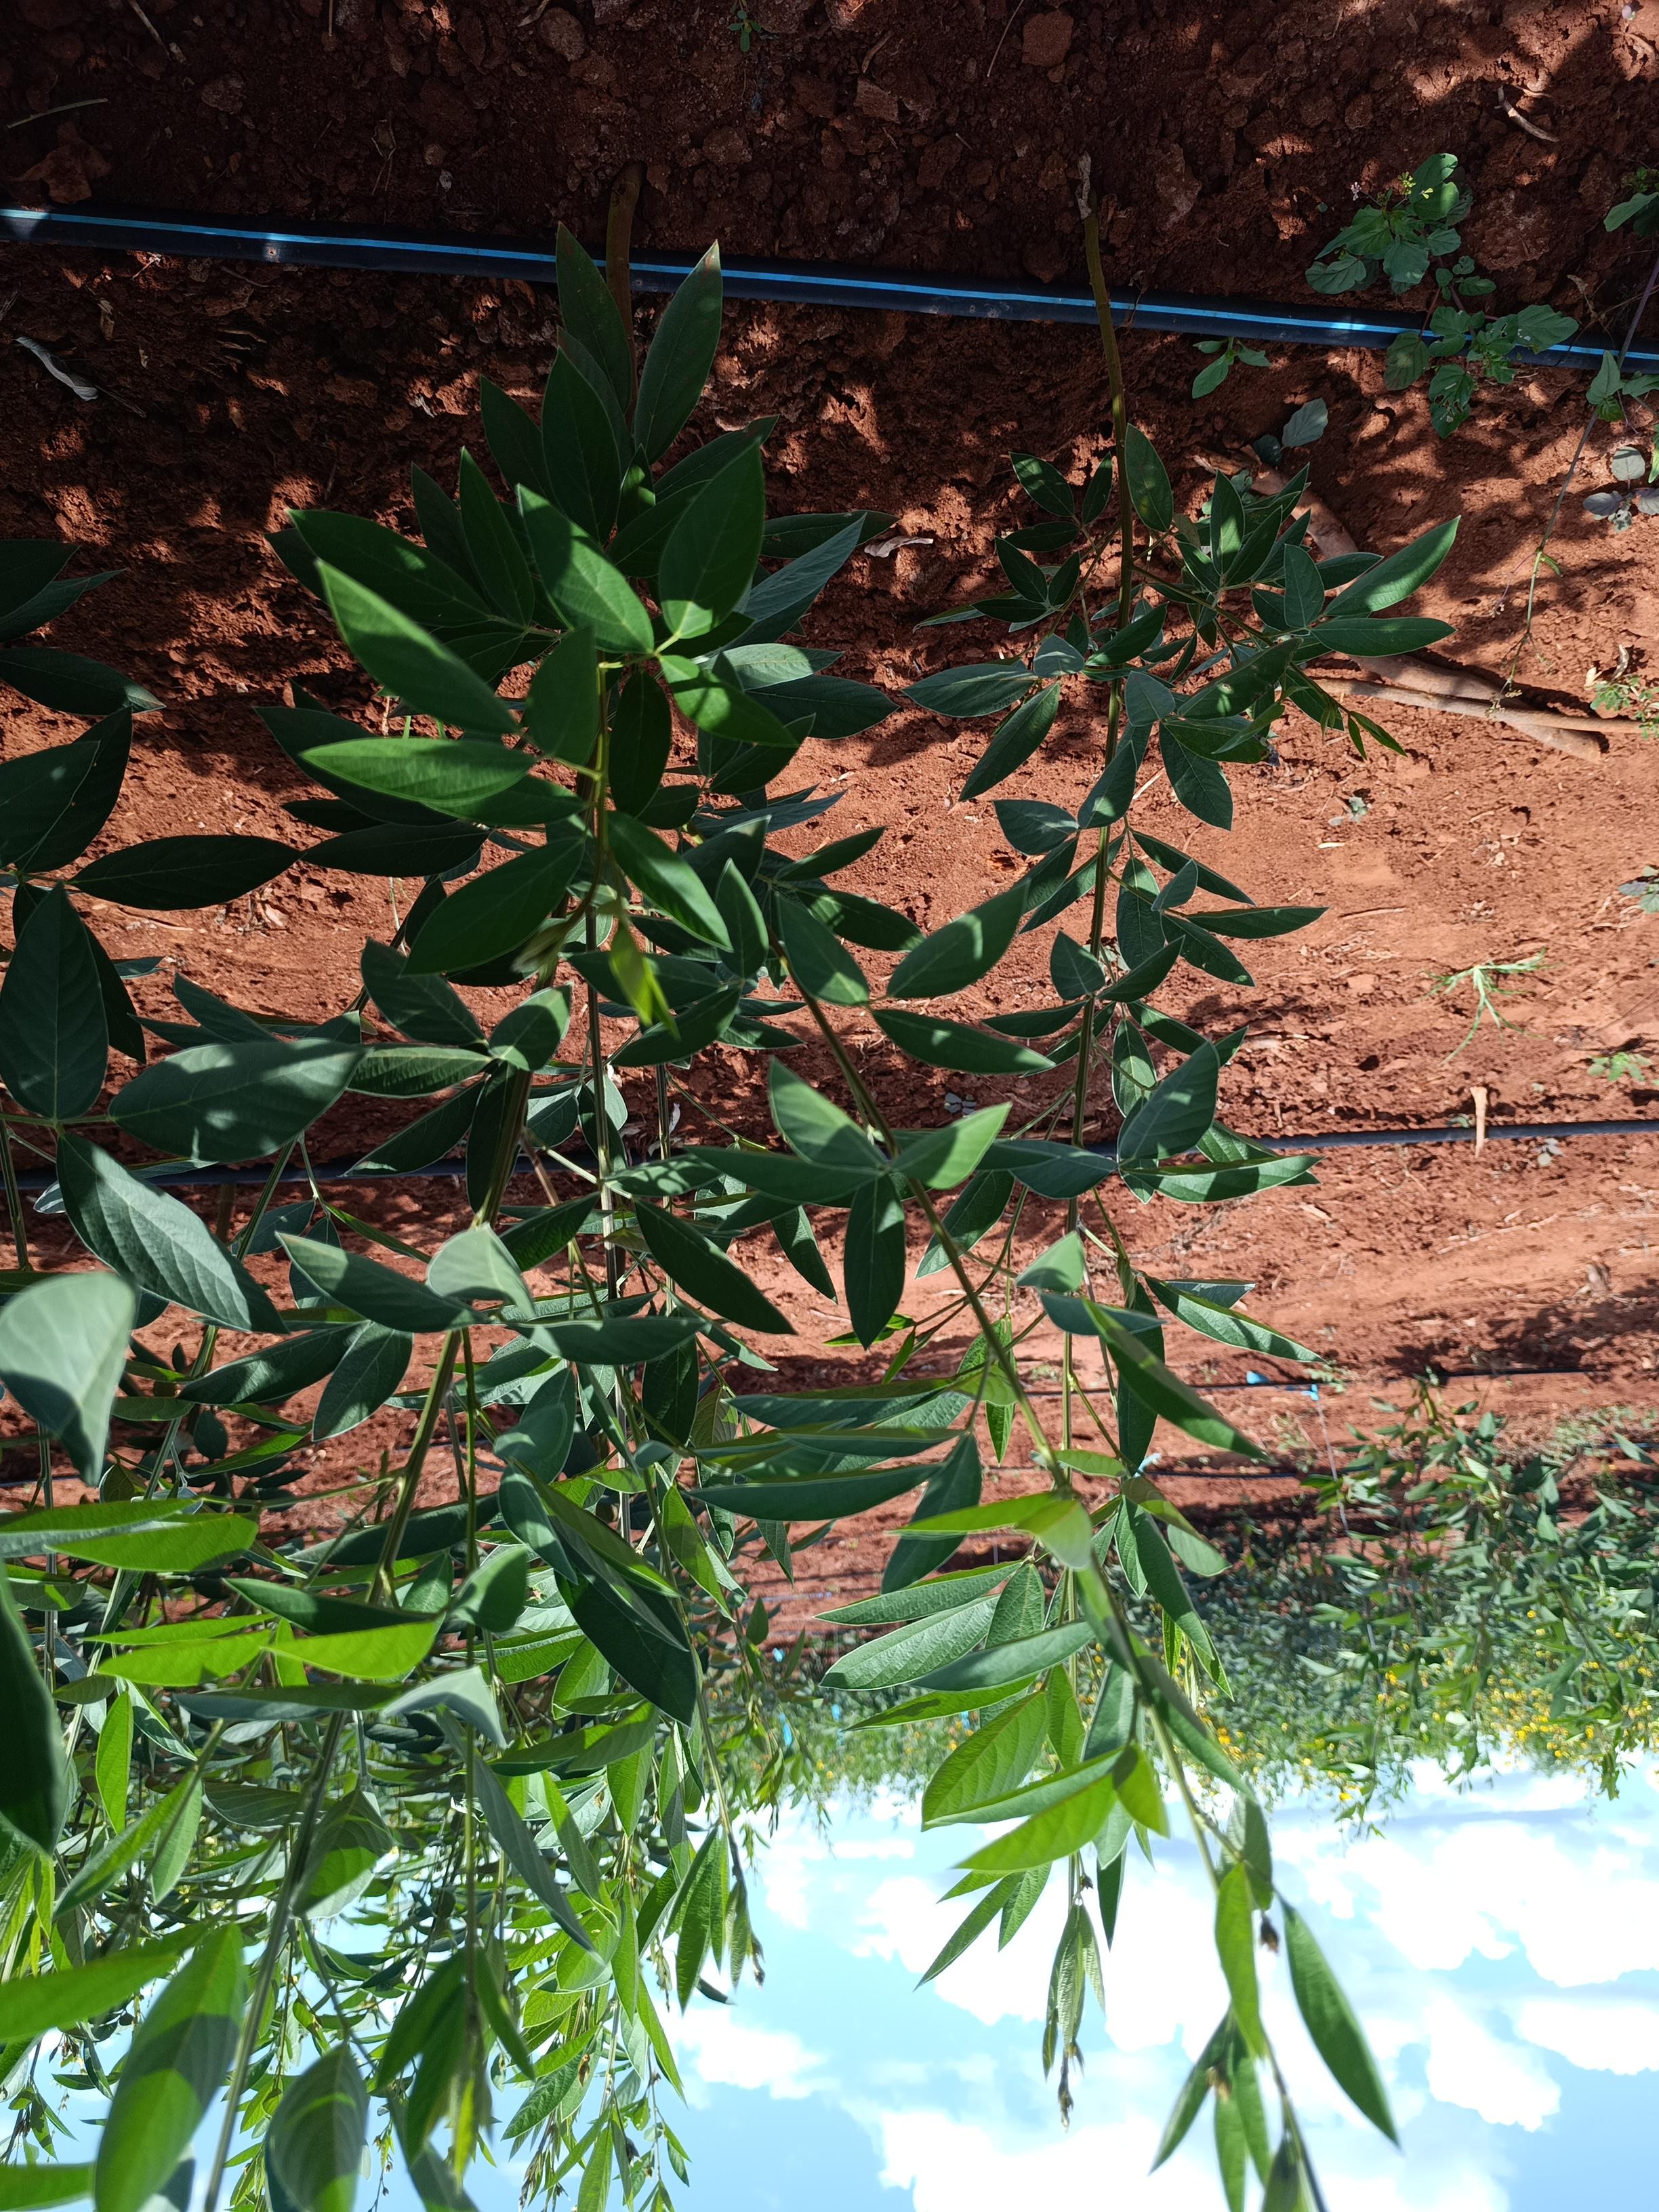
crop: pigeonpea
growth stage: flowering
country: Kenya
